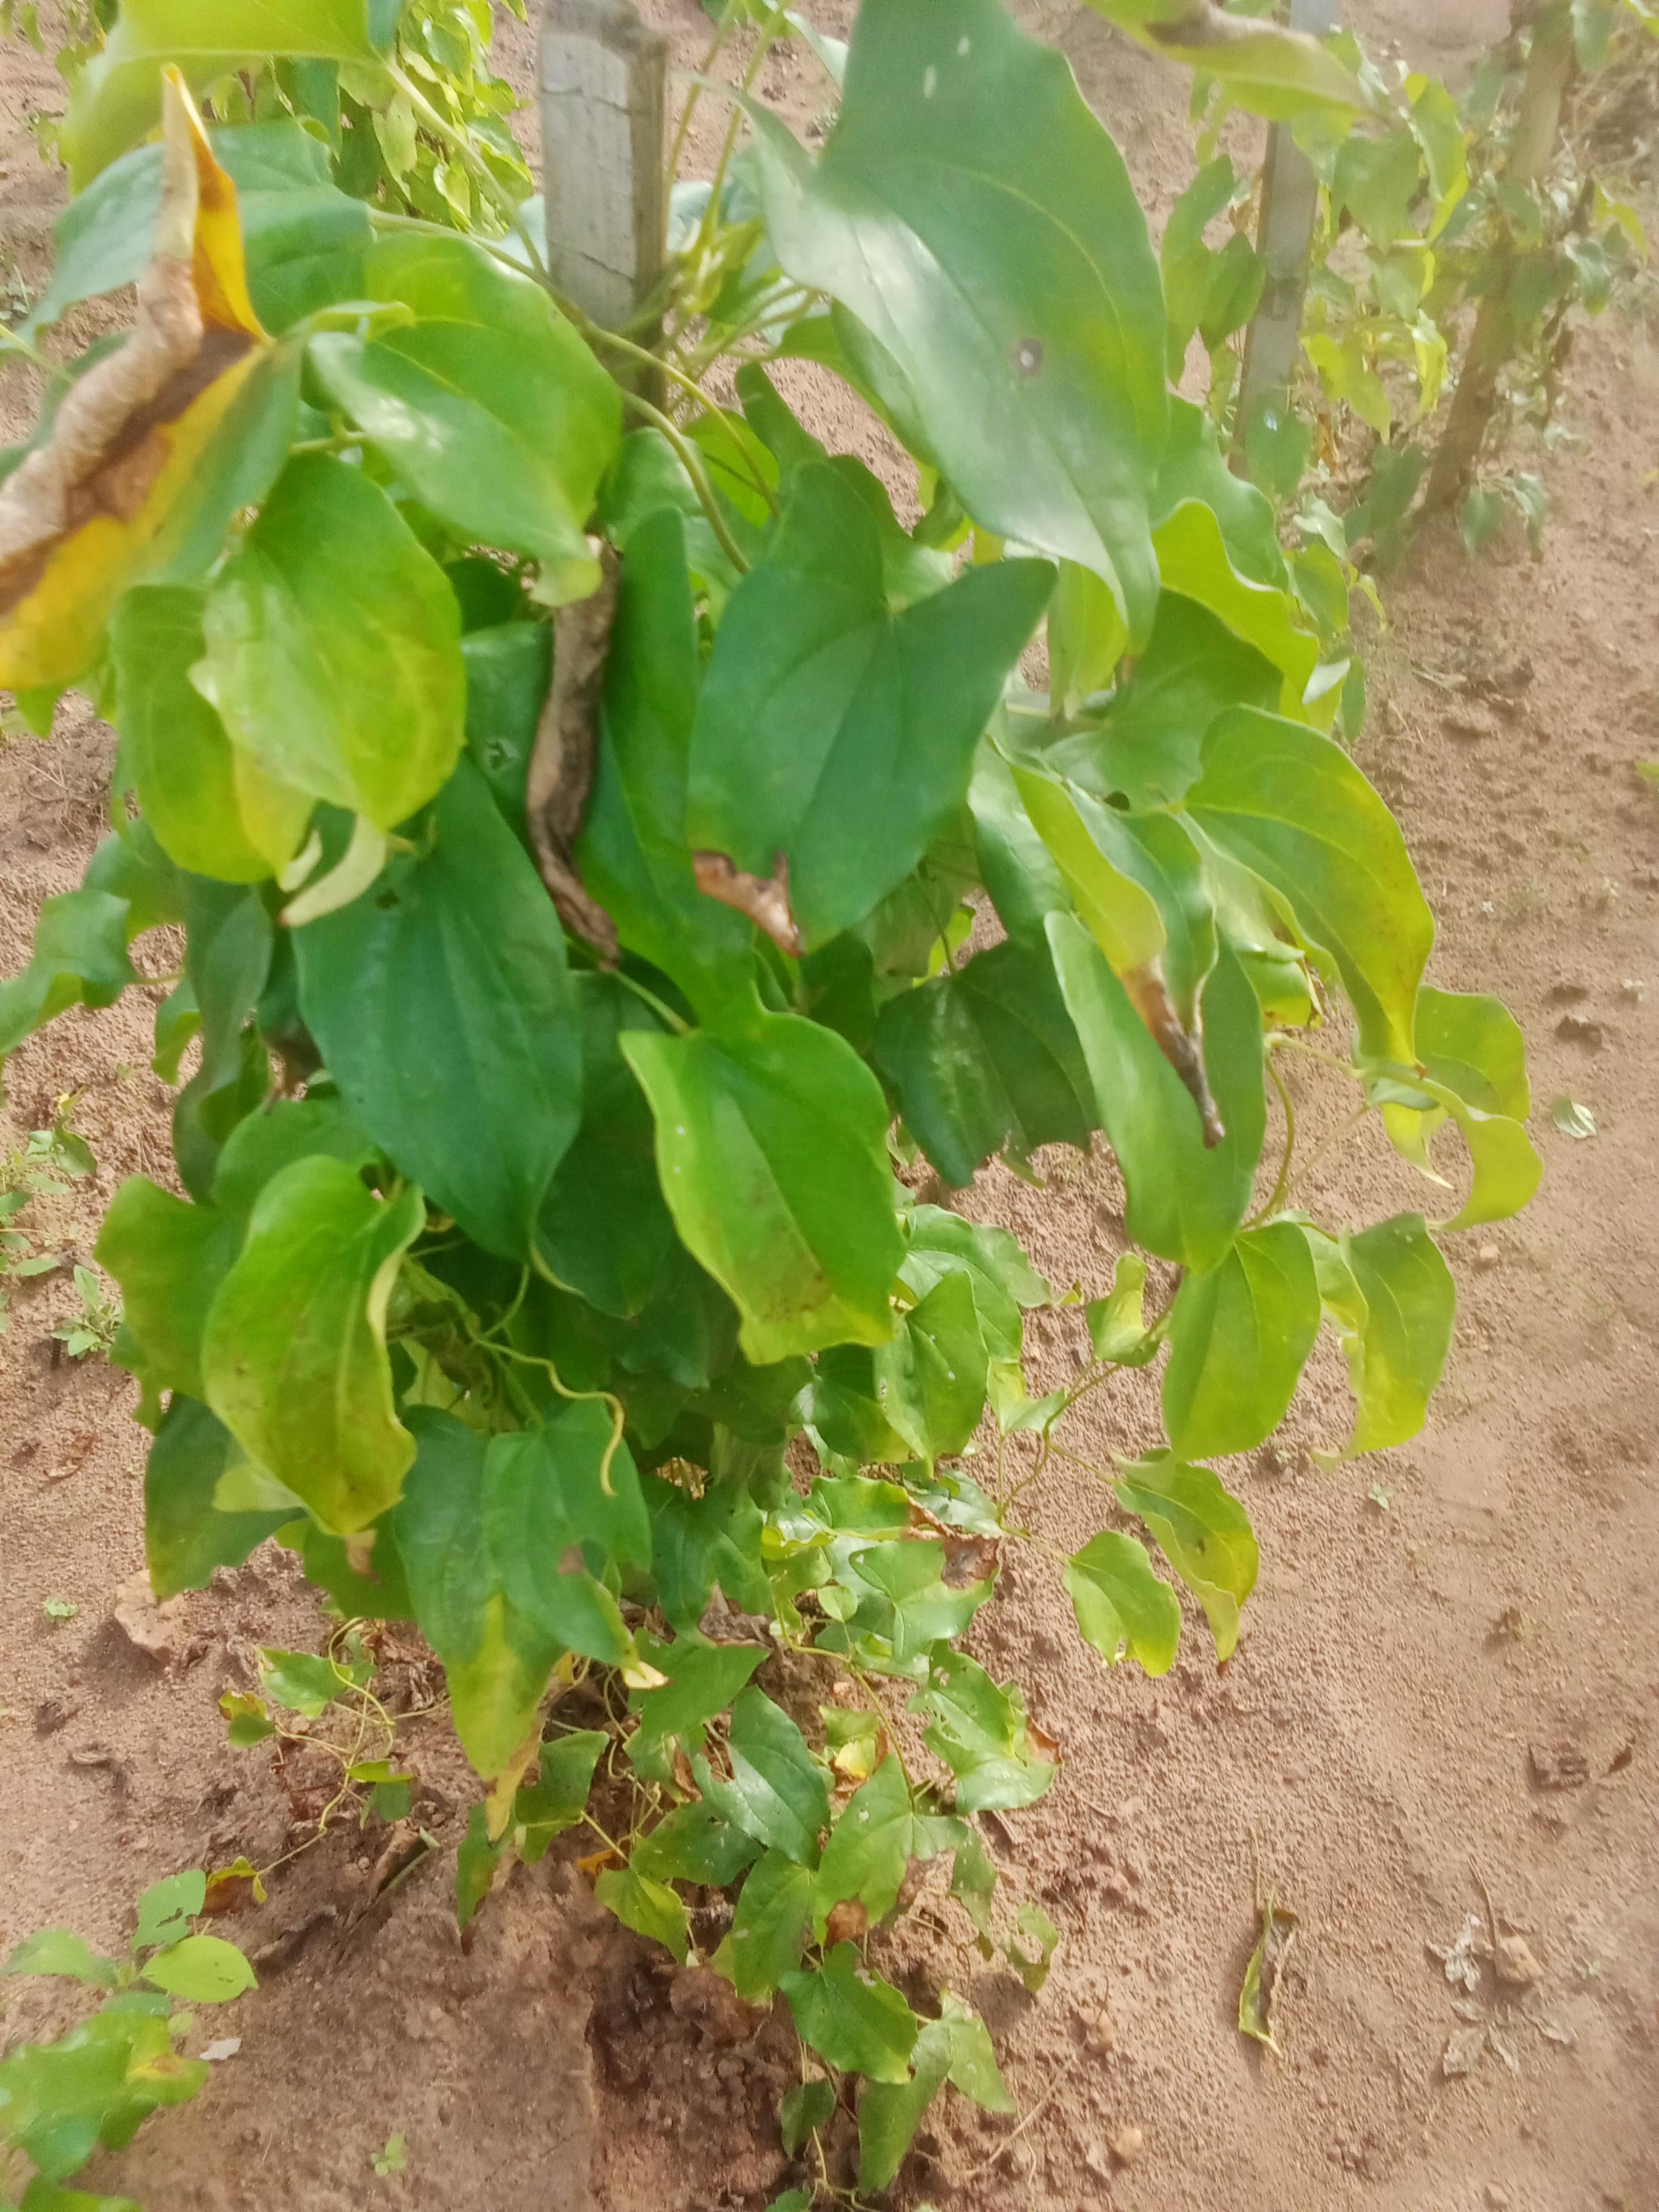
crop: yam
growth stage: vegetative
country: Nigeria
